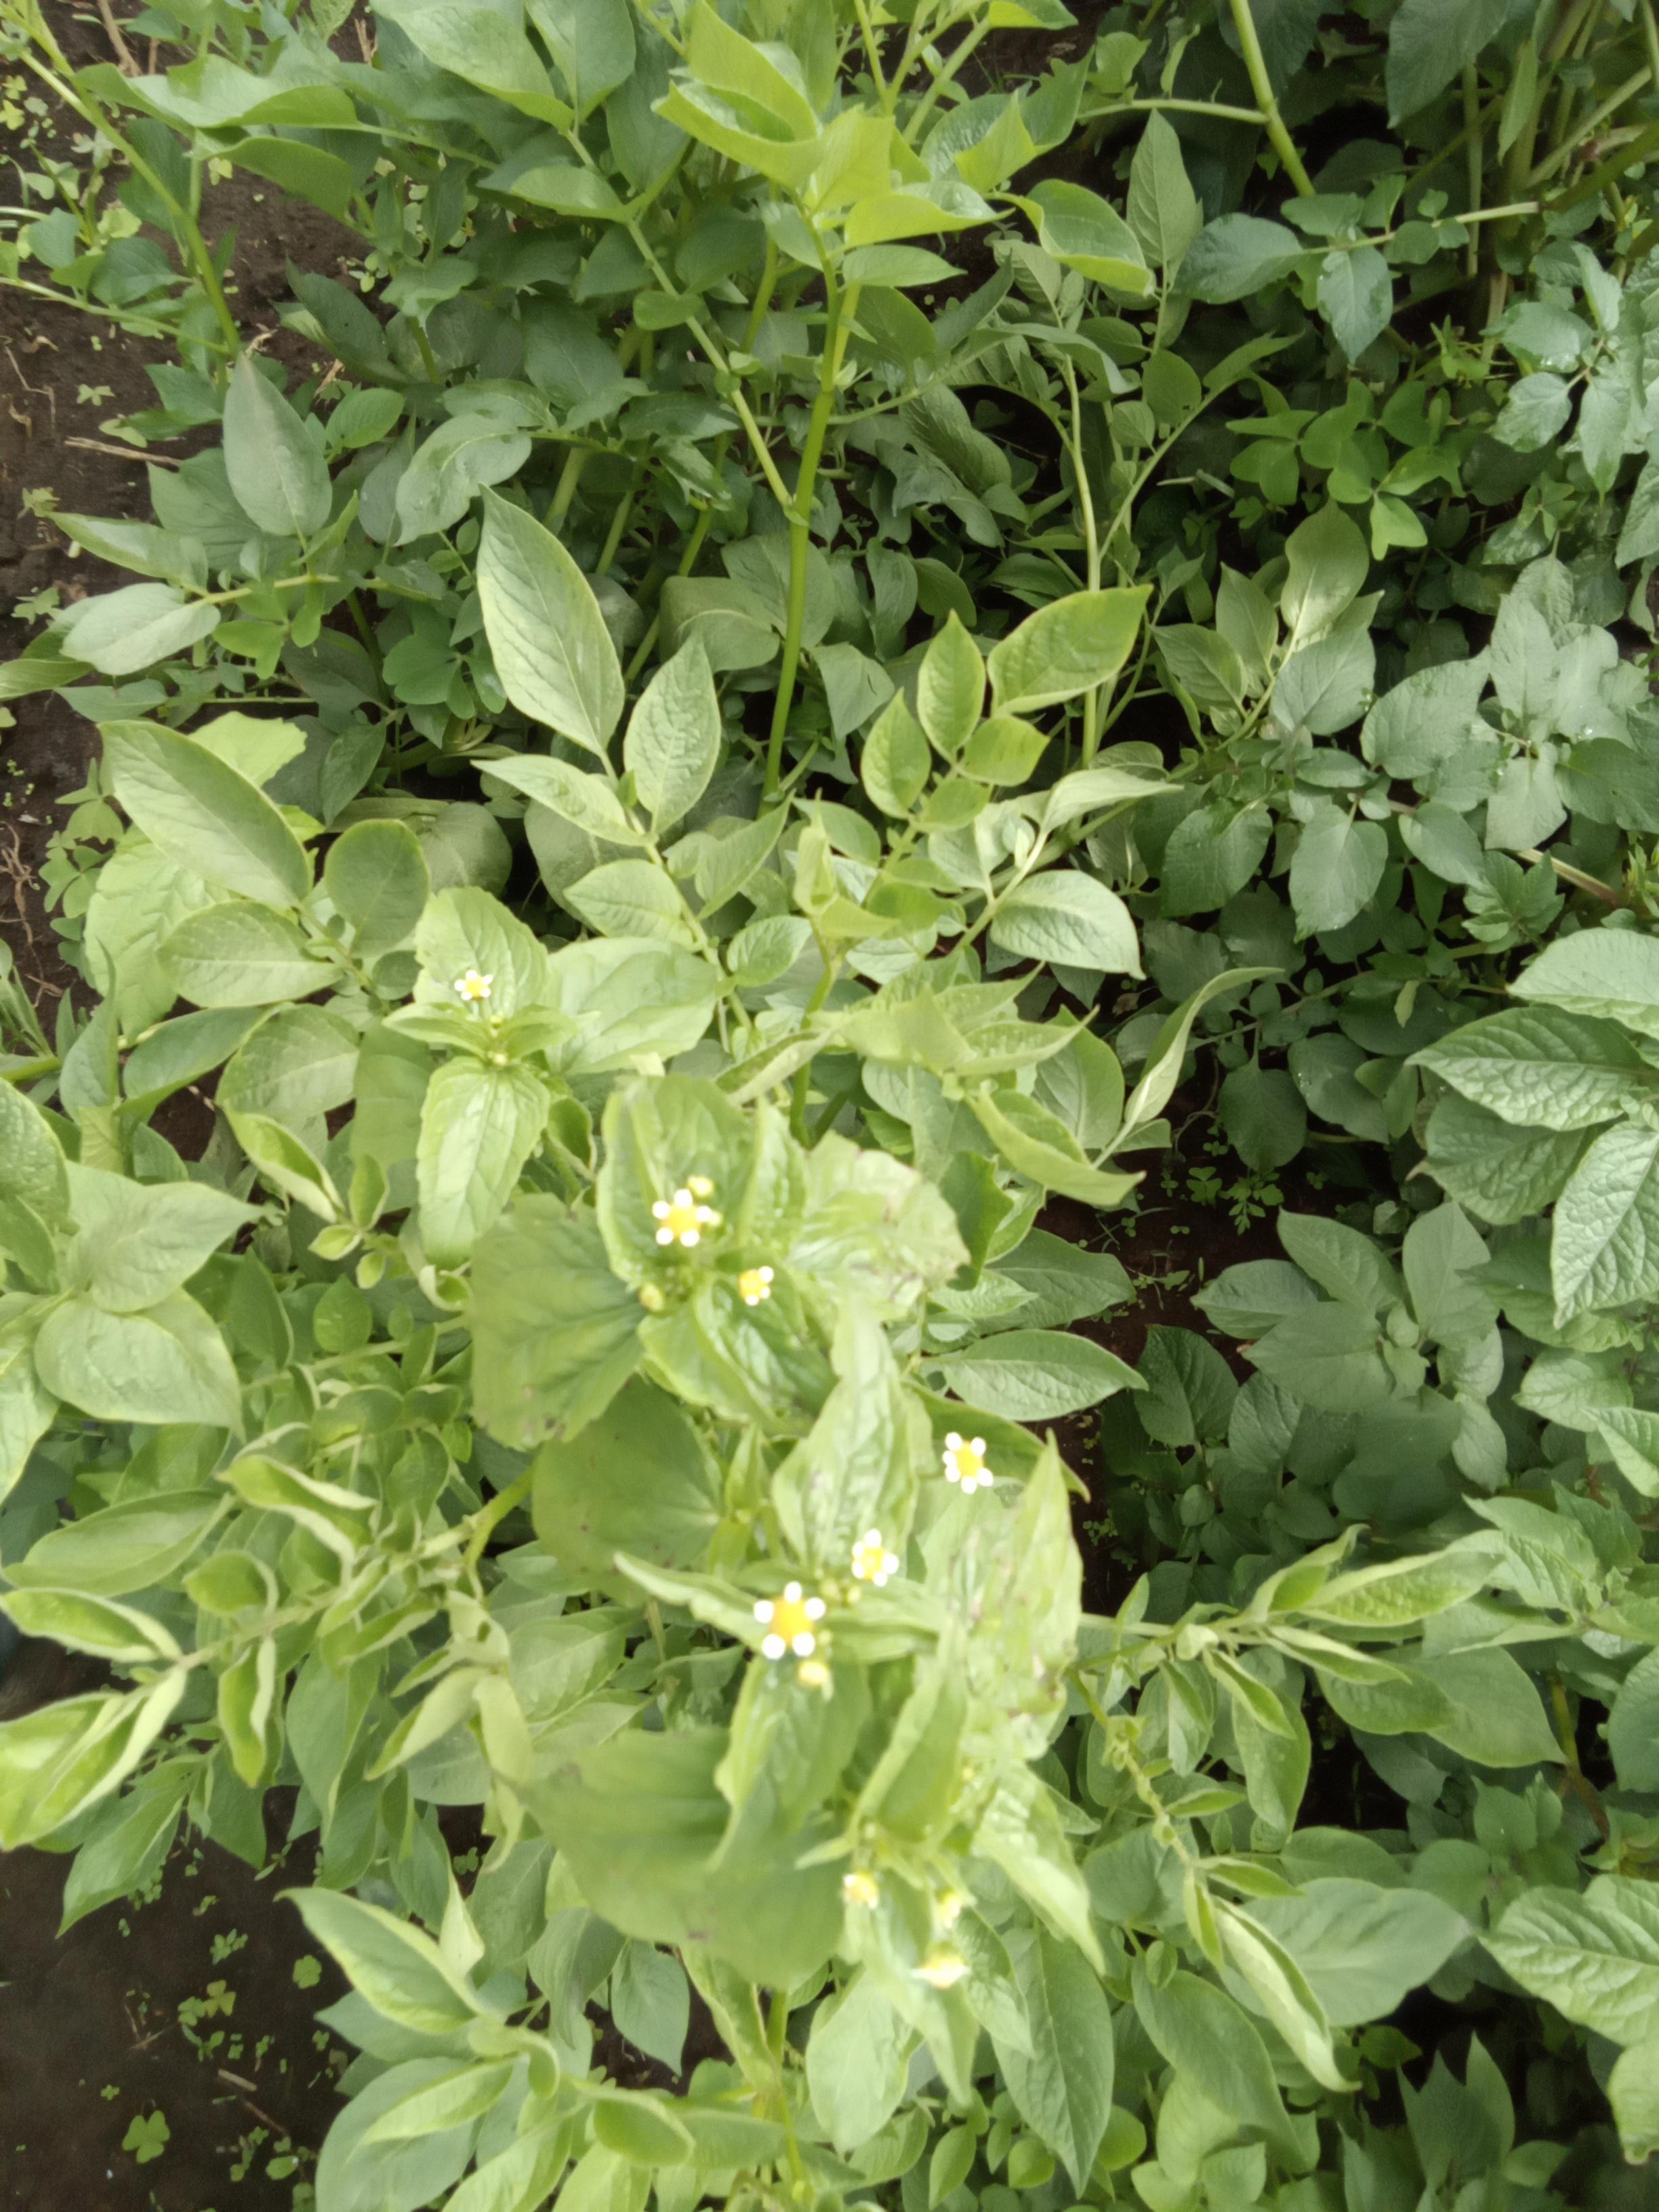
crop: potato
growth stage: vegetative
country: Kenya
